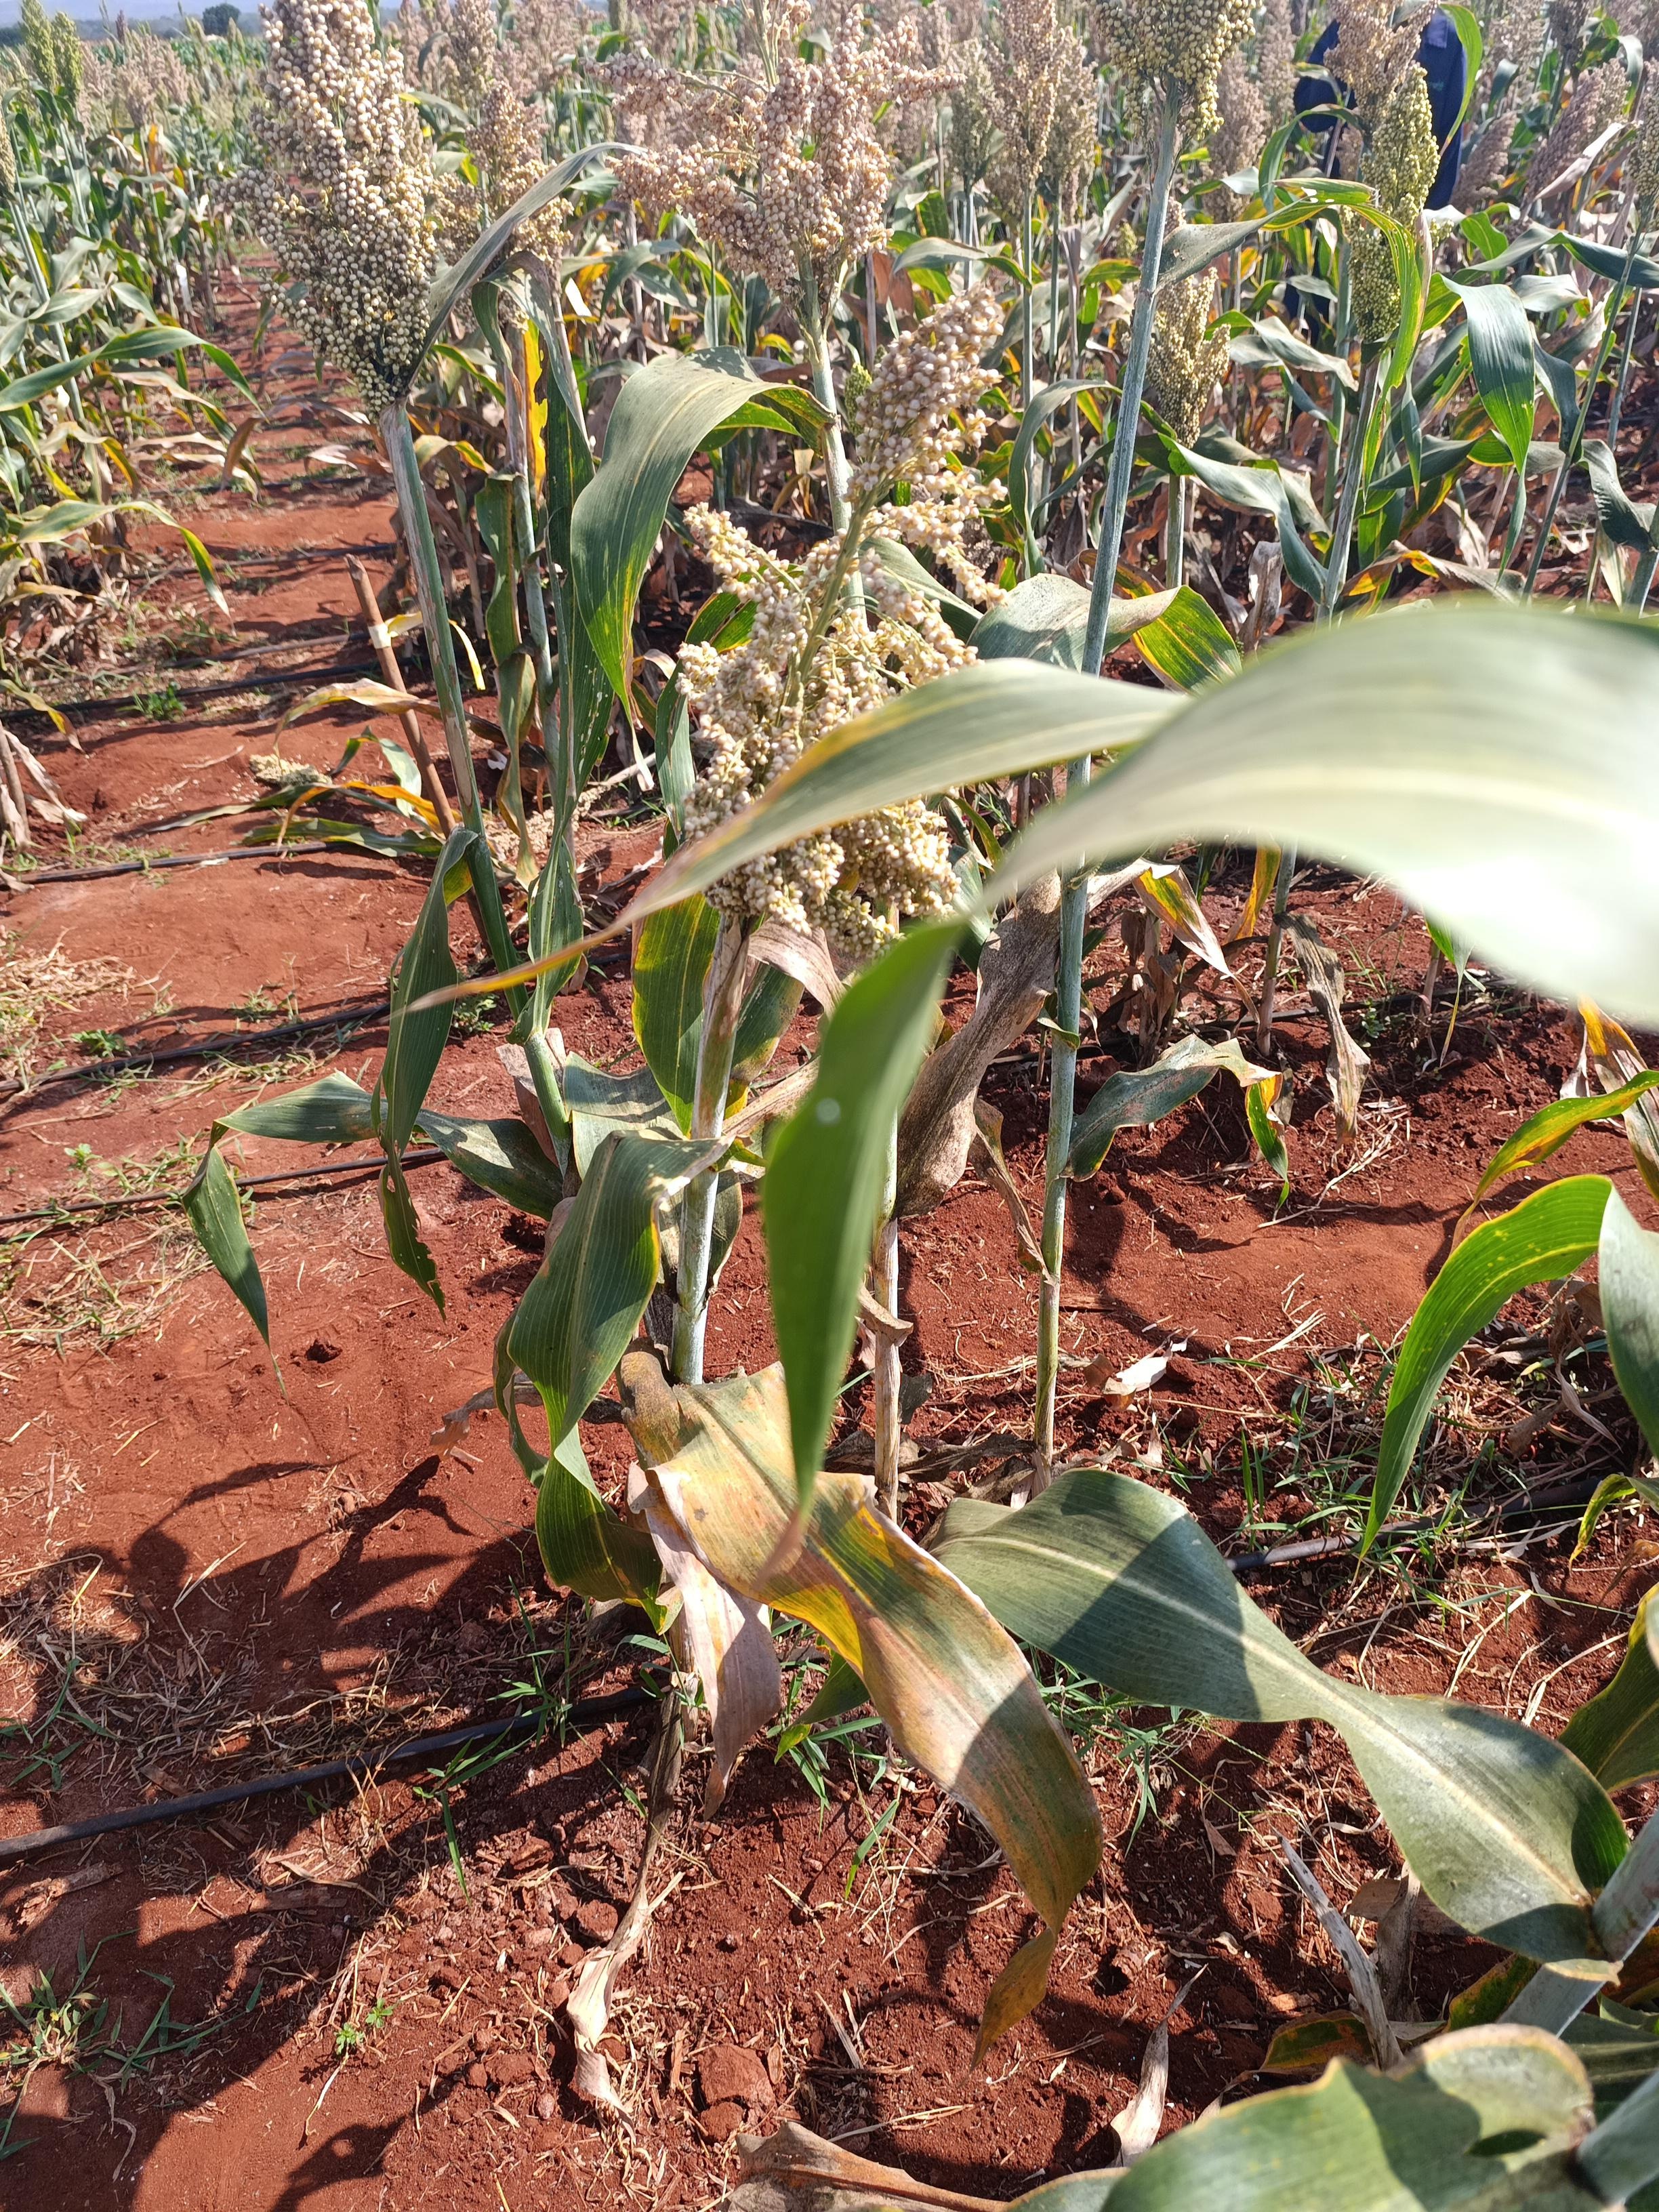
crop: sorghum
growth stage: filling grain
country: Kenya
